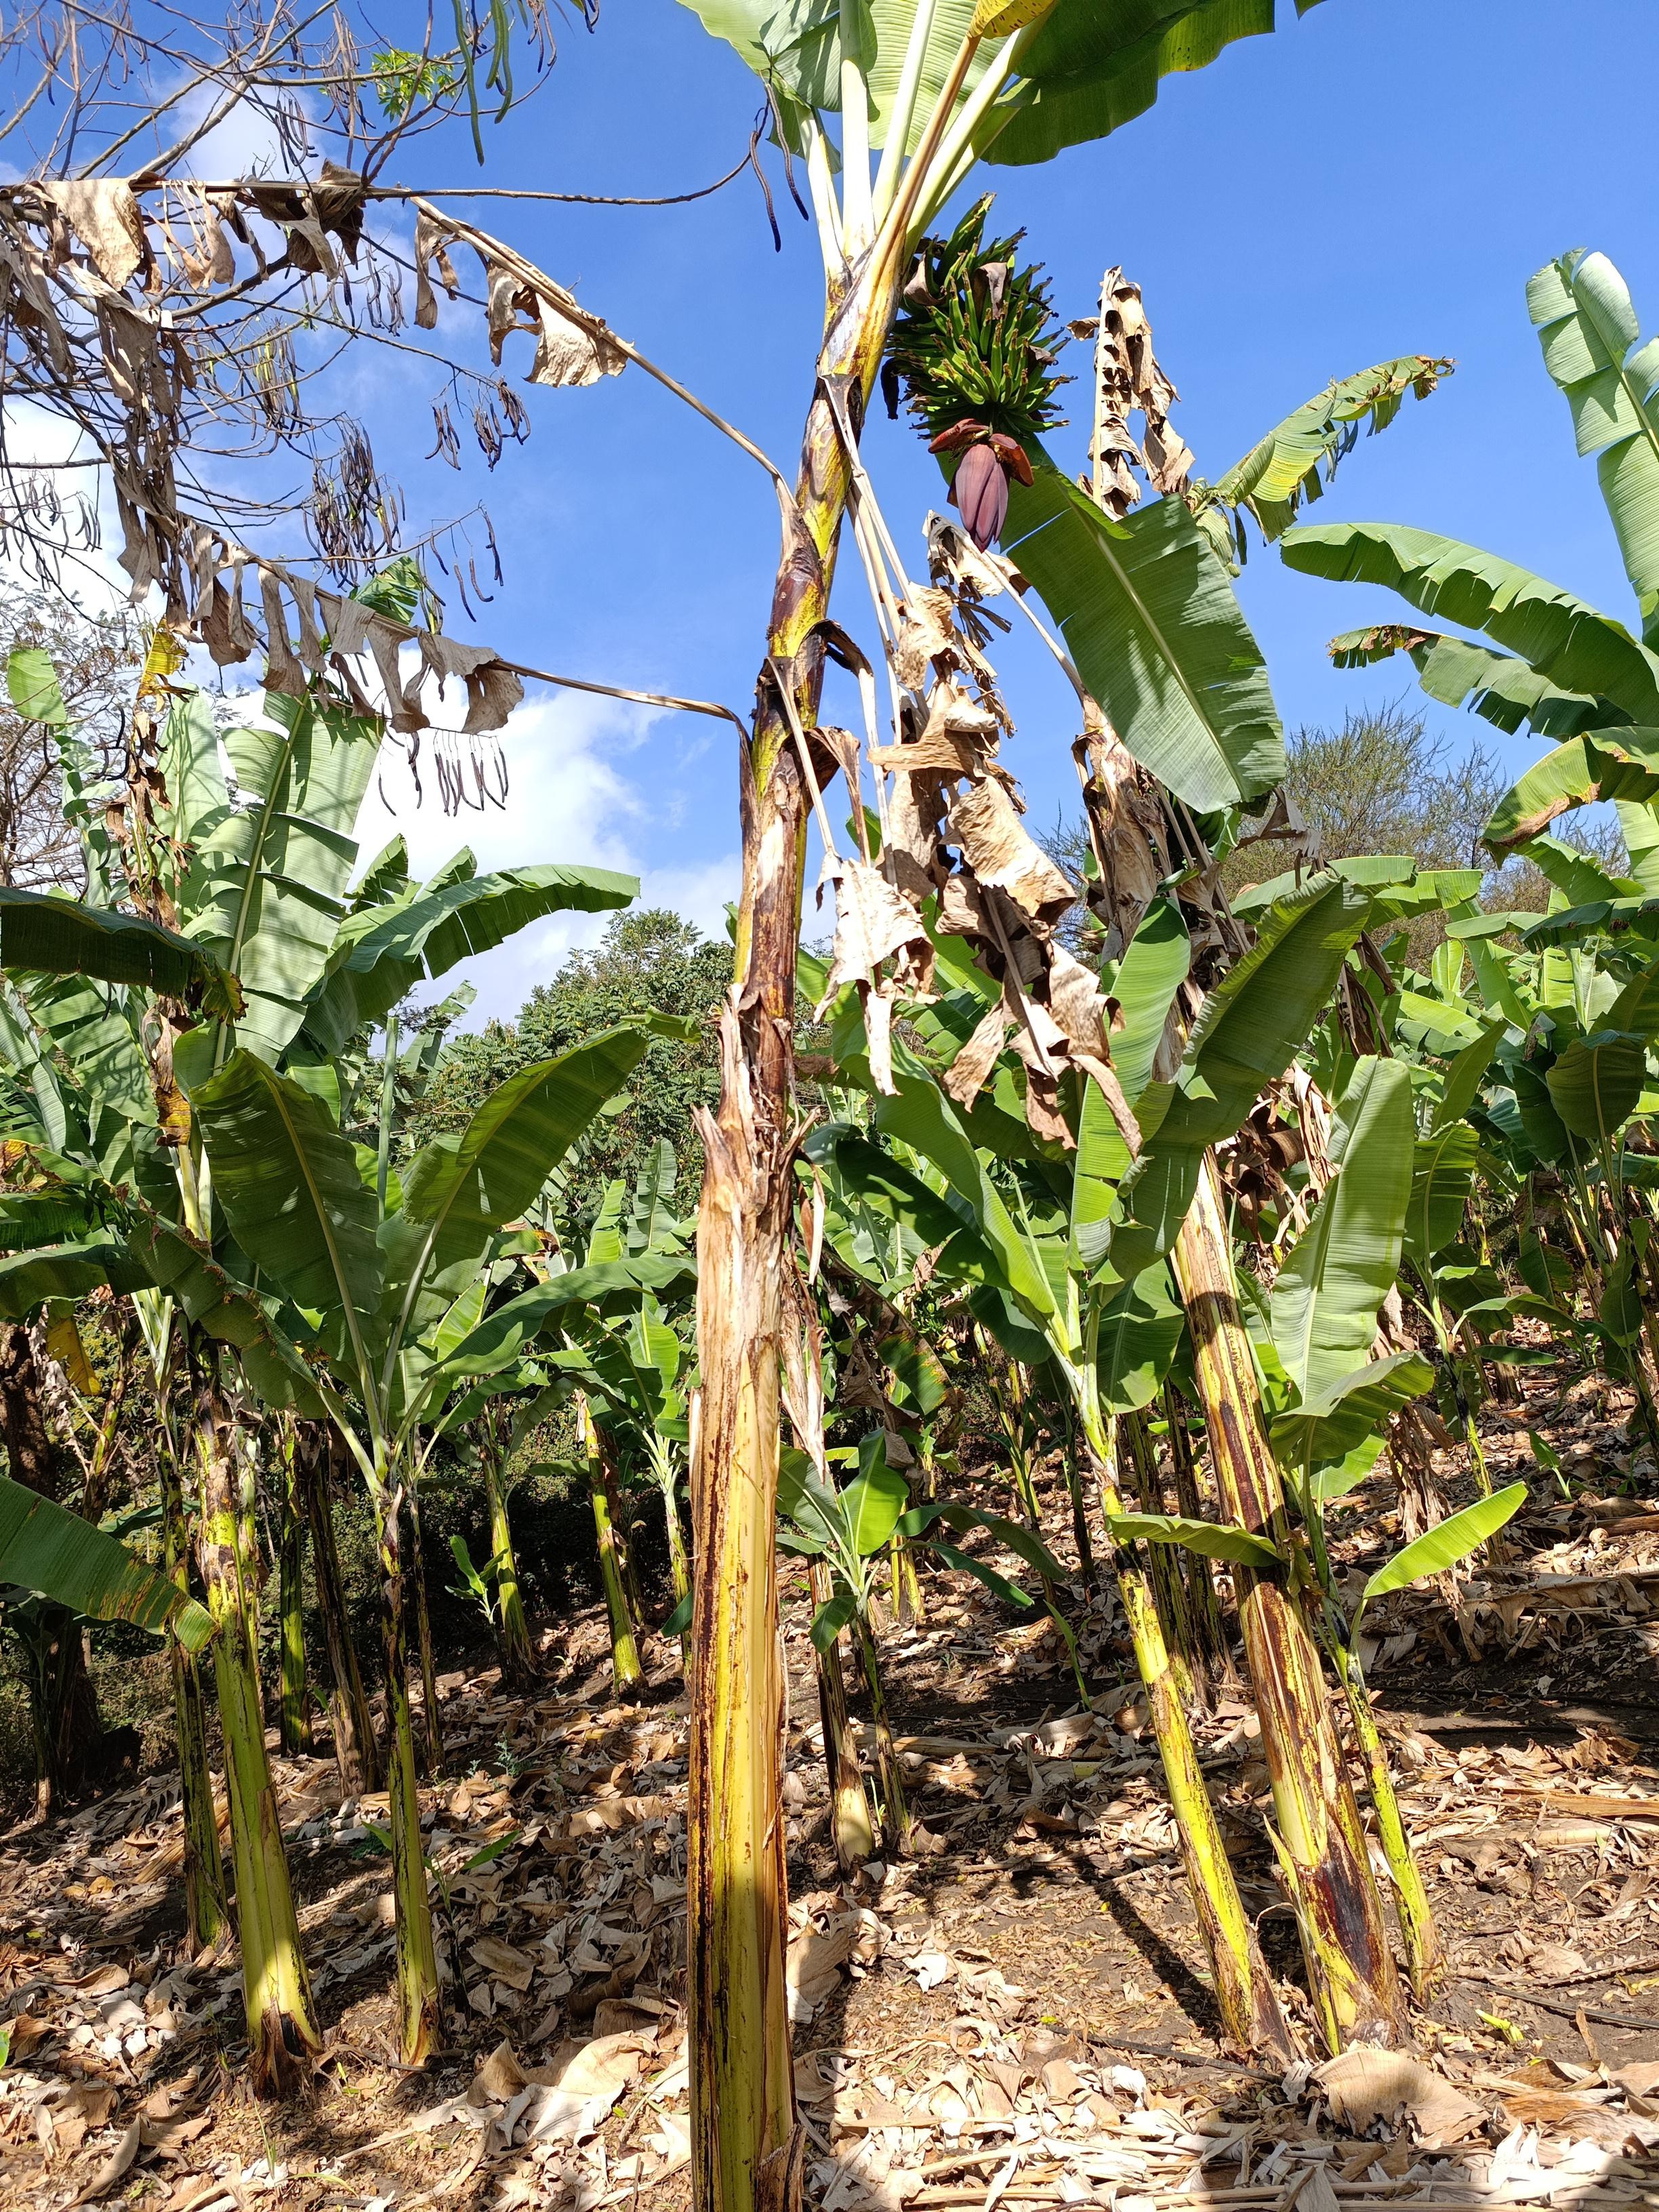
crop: banana
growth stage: development fruit
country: Tanzania
